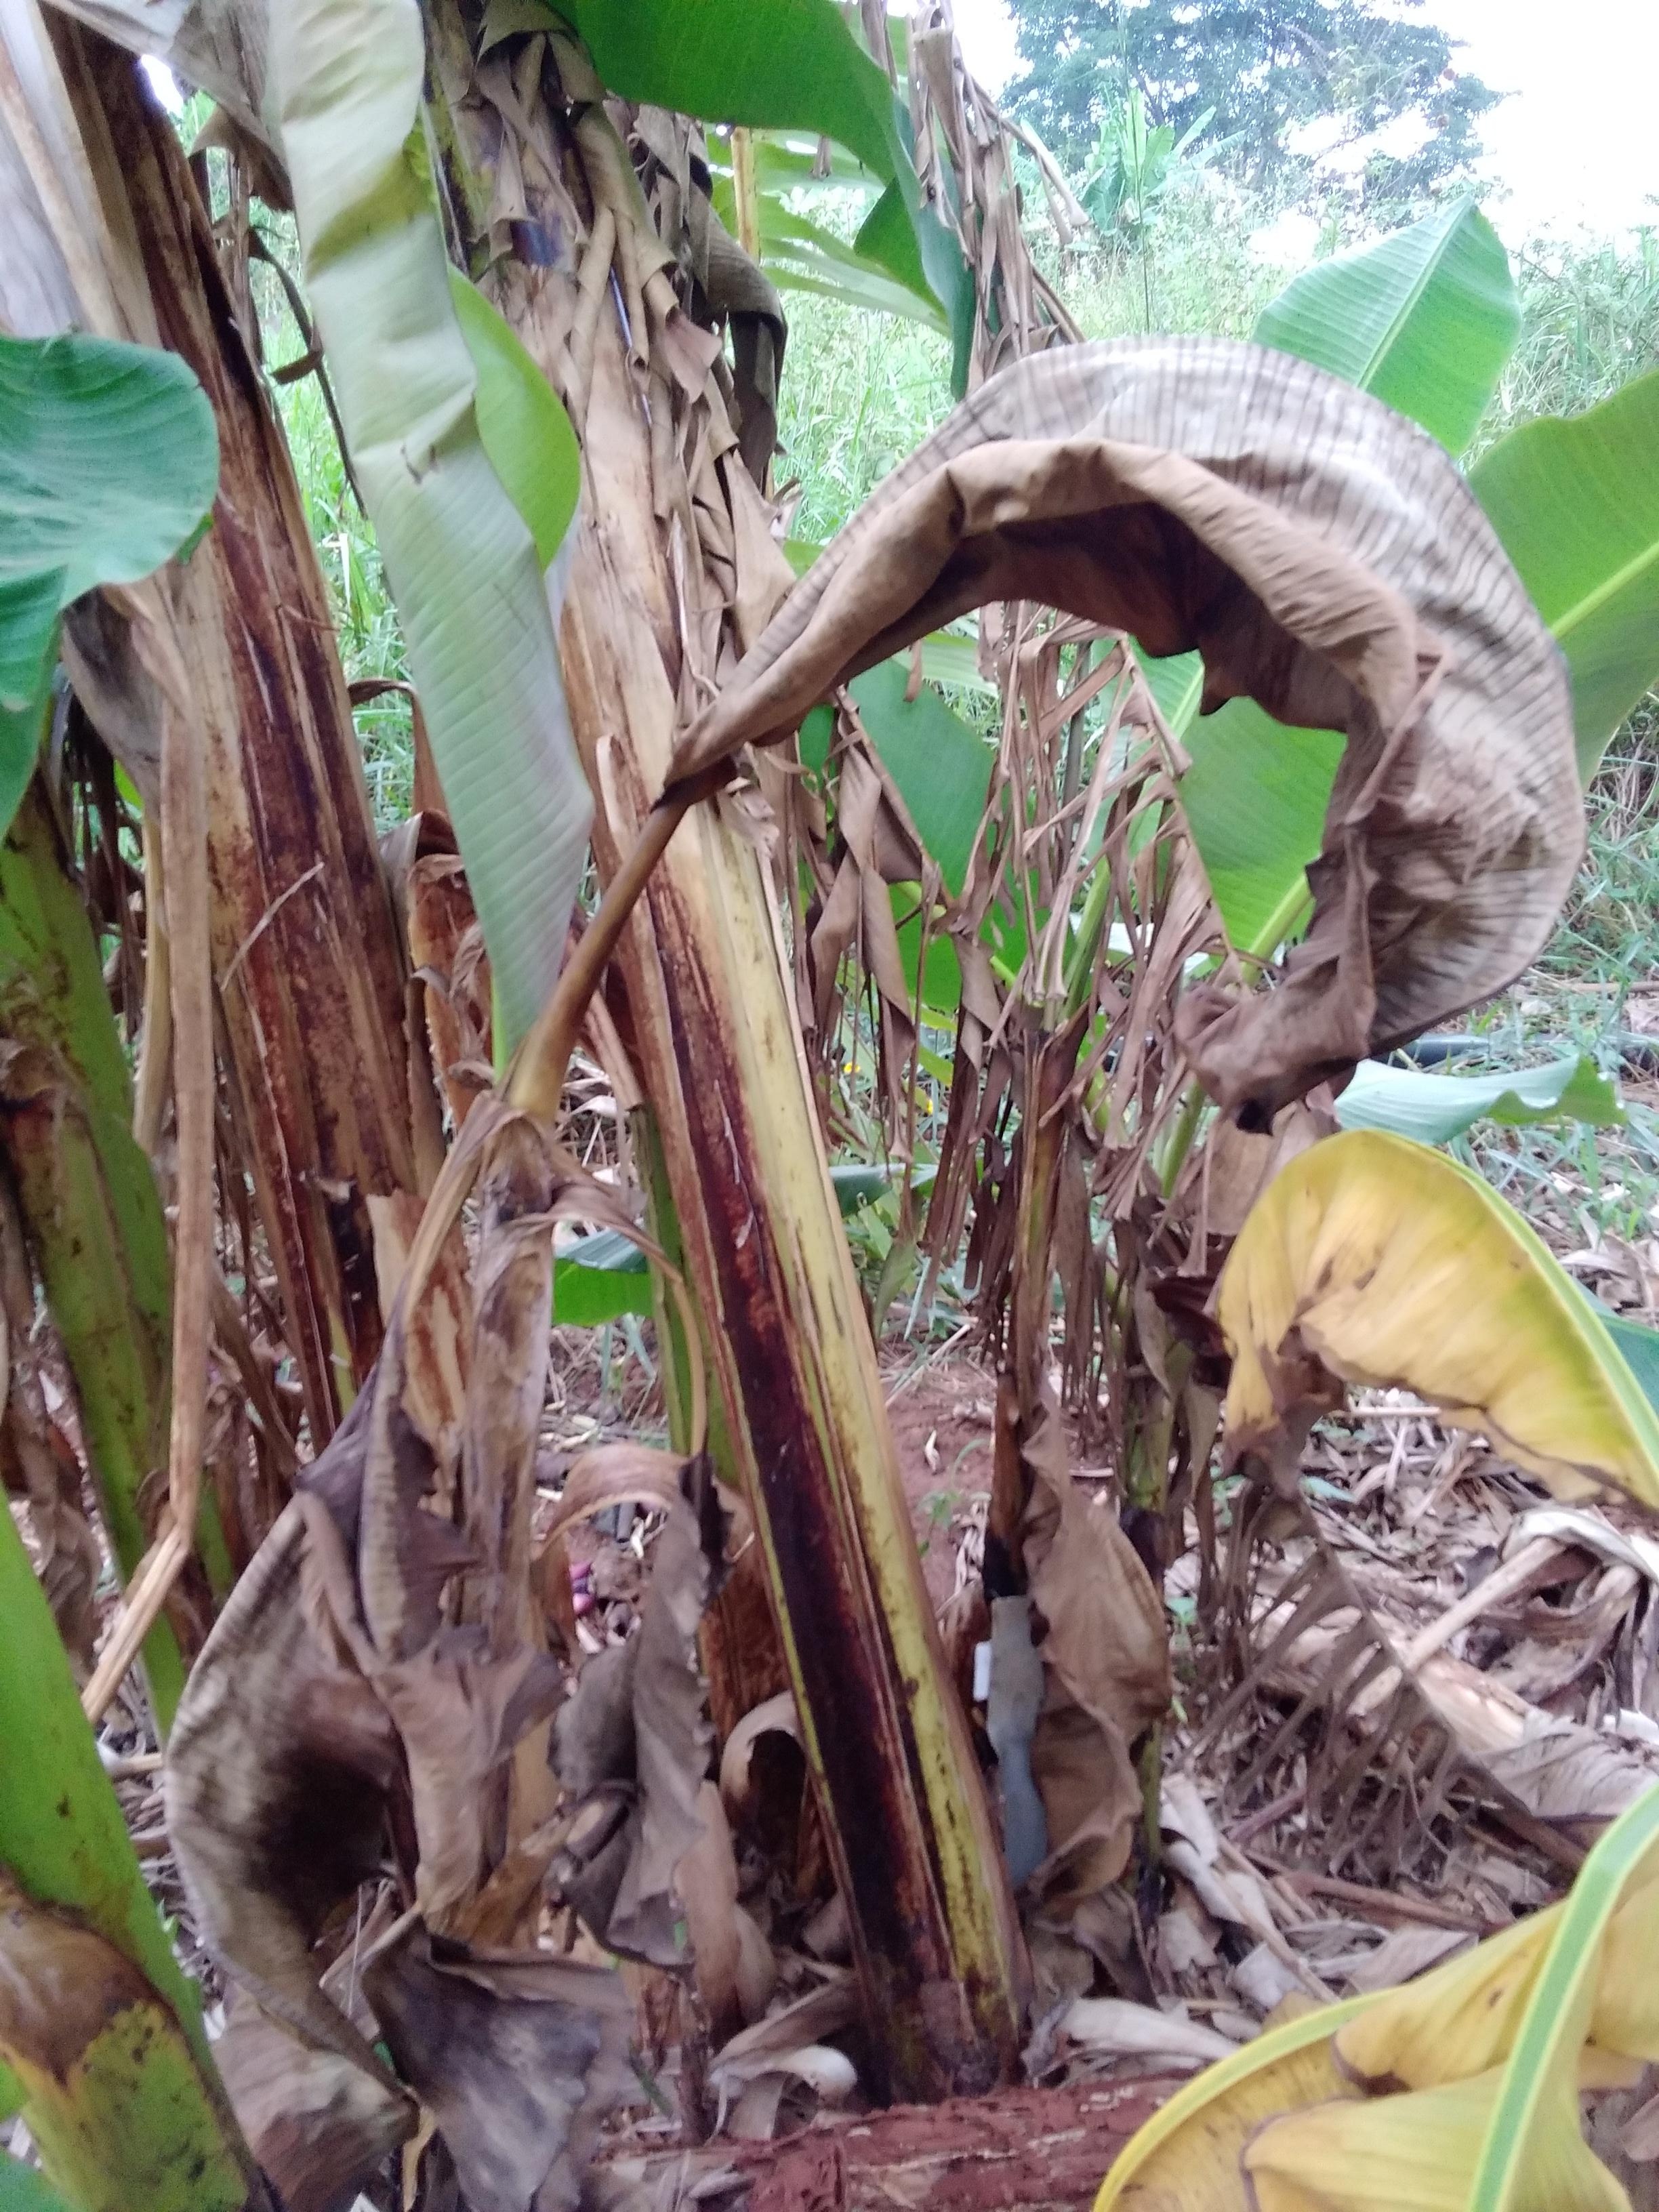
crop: banana
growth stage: vegetative
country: Uganda
